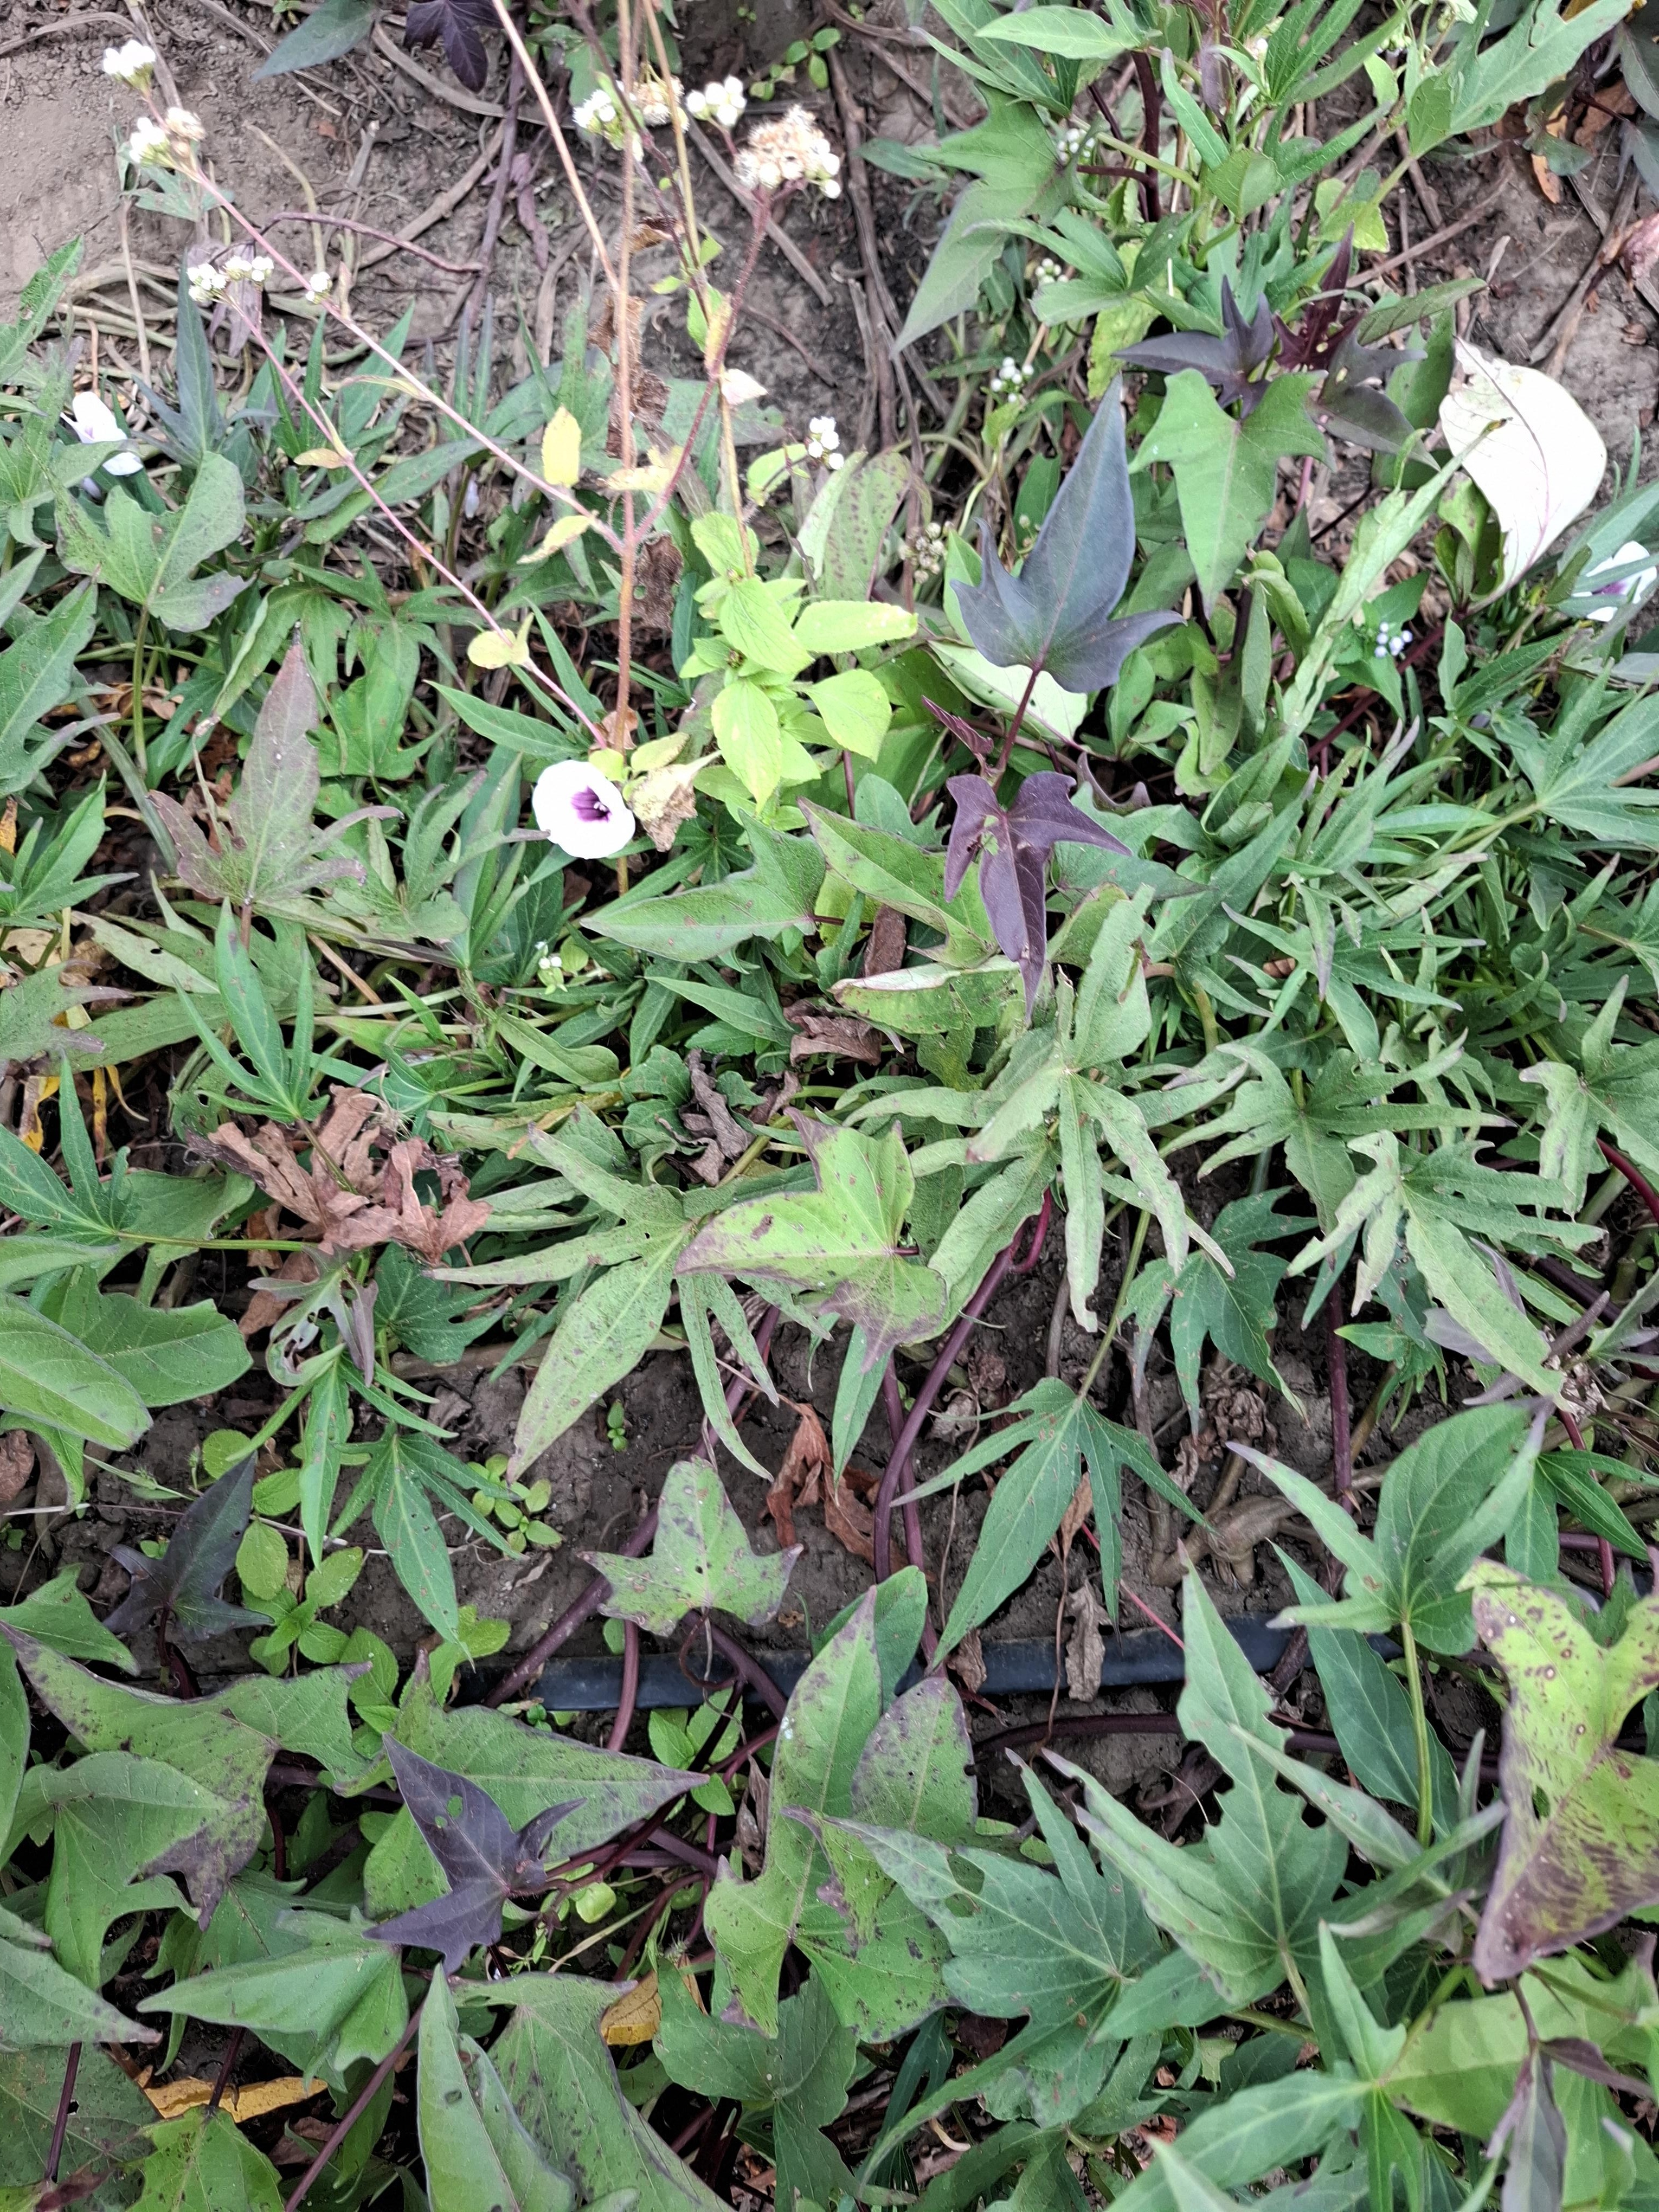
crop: sweet potato
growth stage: flowering
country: Tanzania
